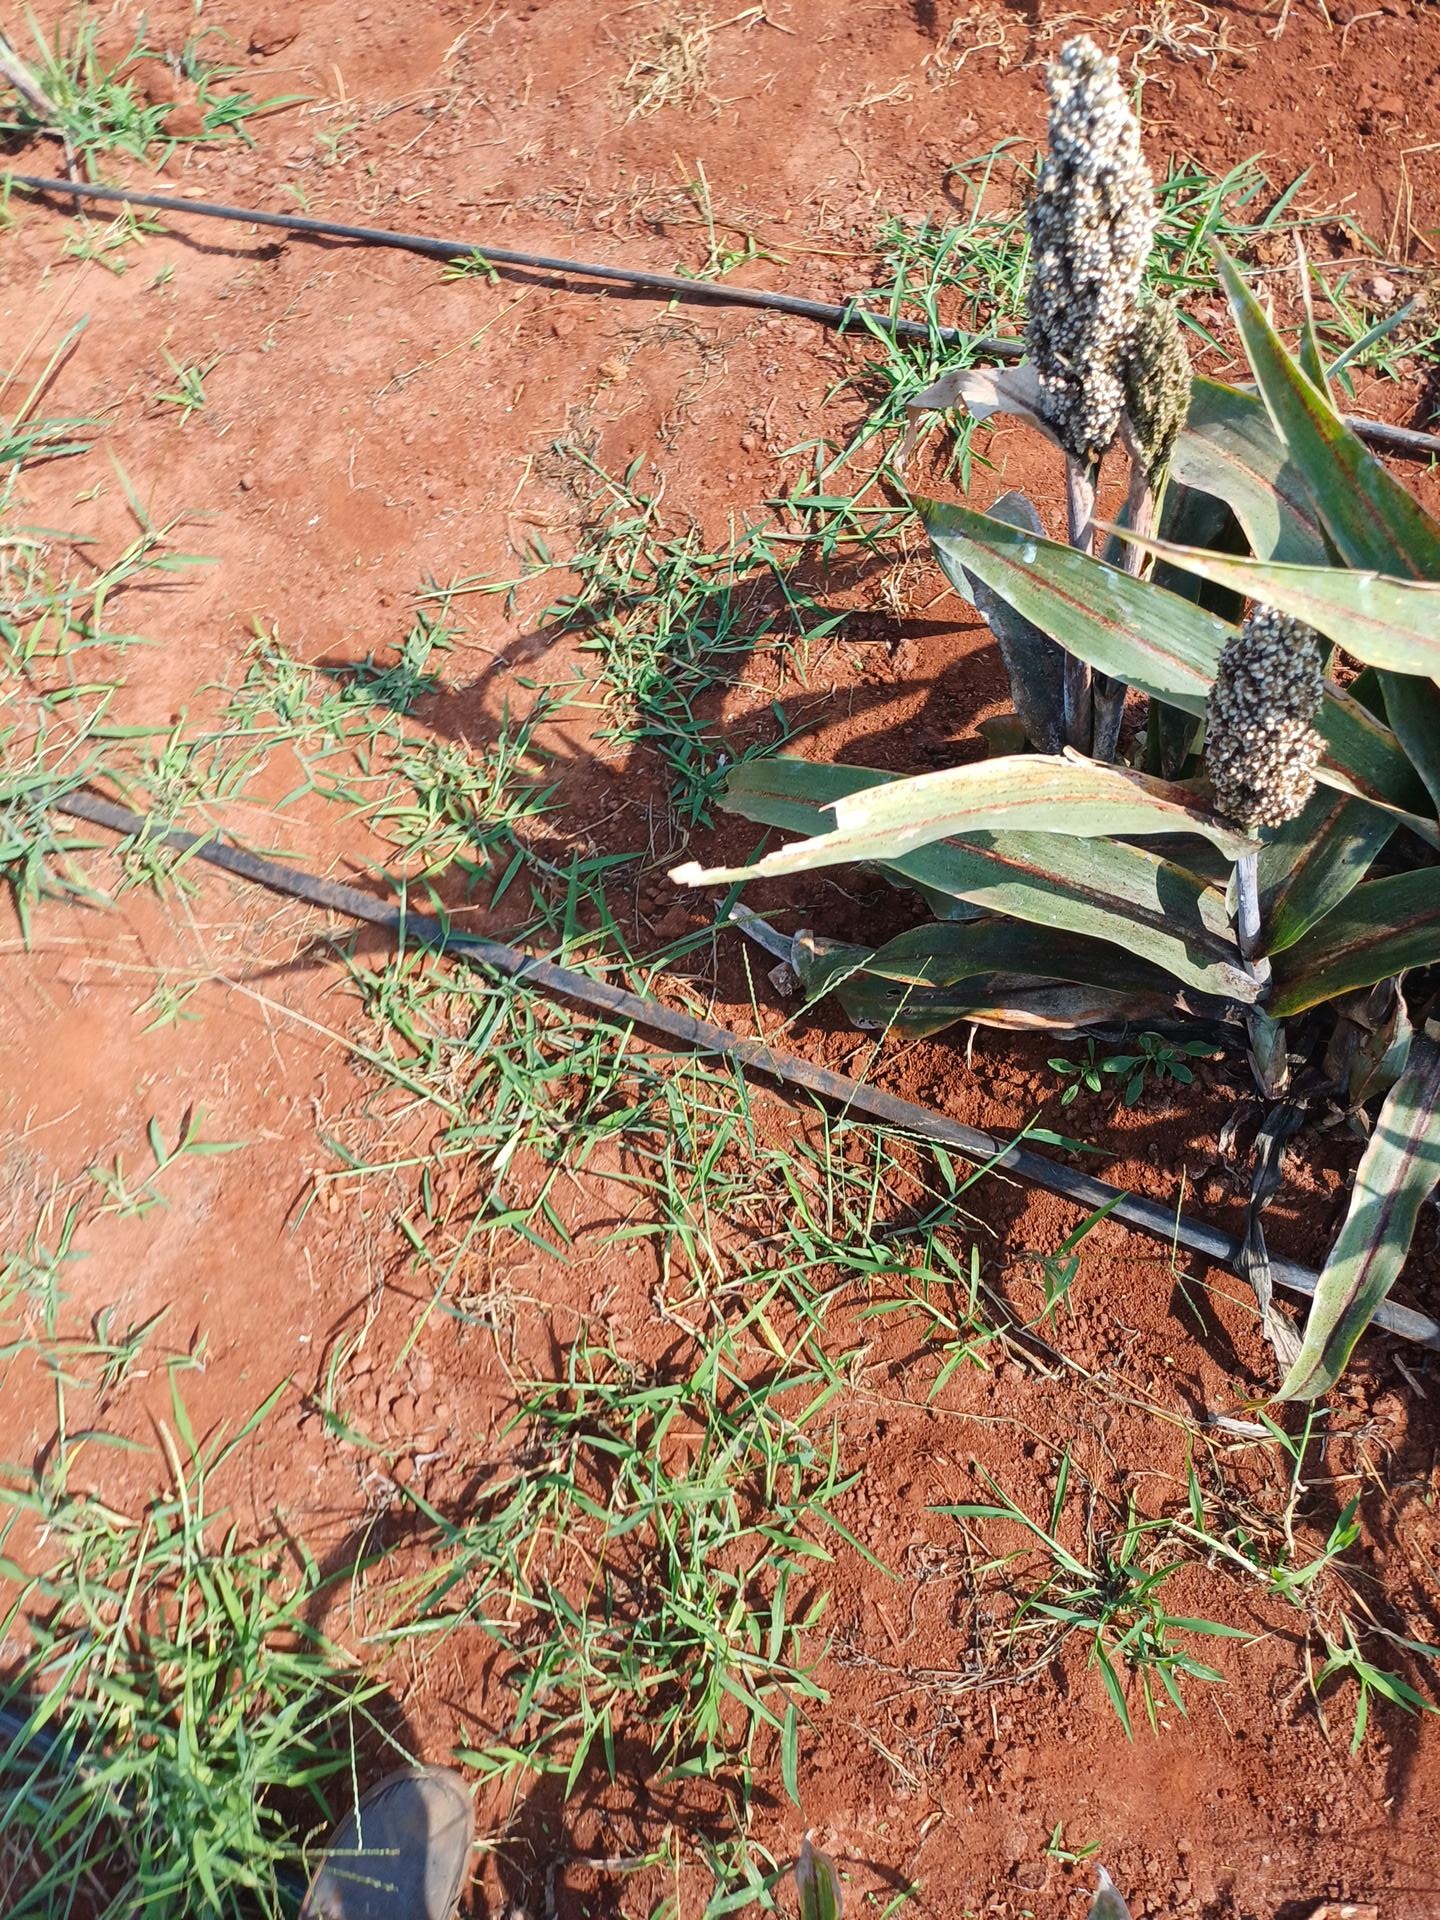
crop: sorghum
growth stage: maturity
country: Kenya
